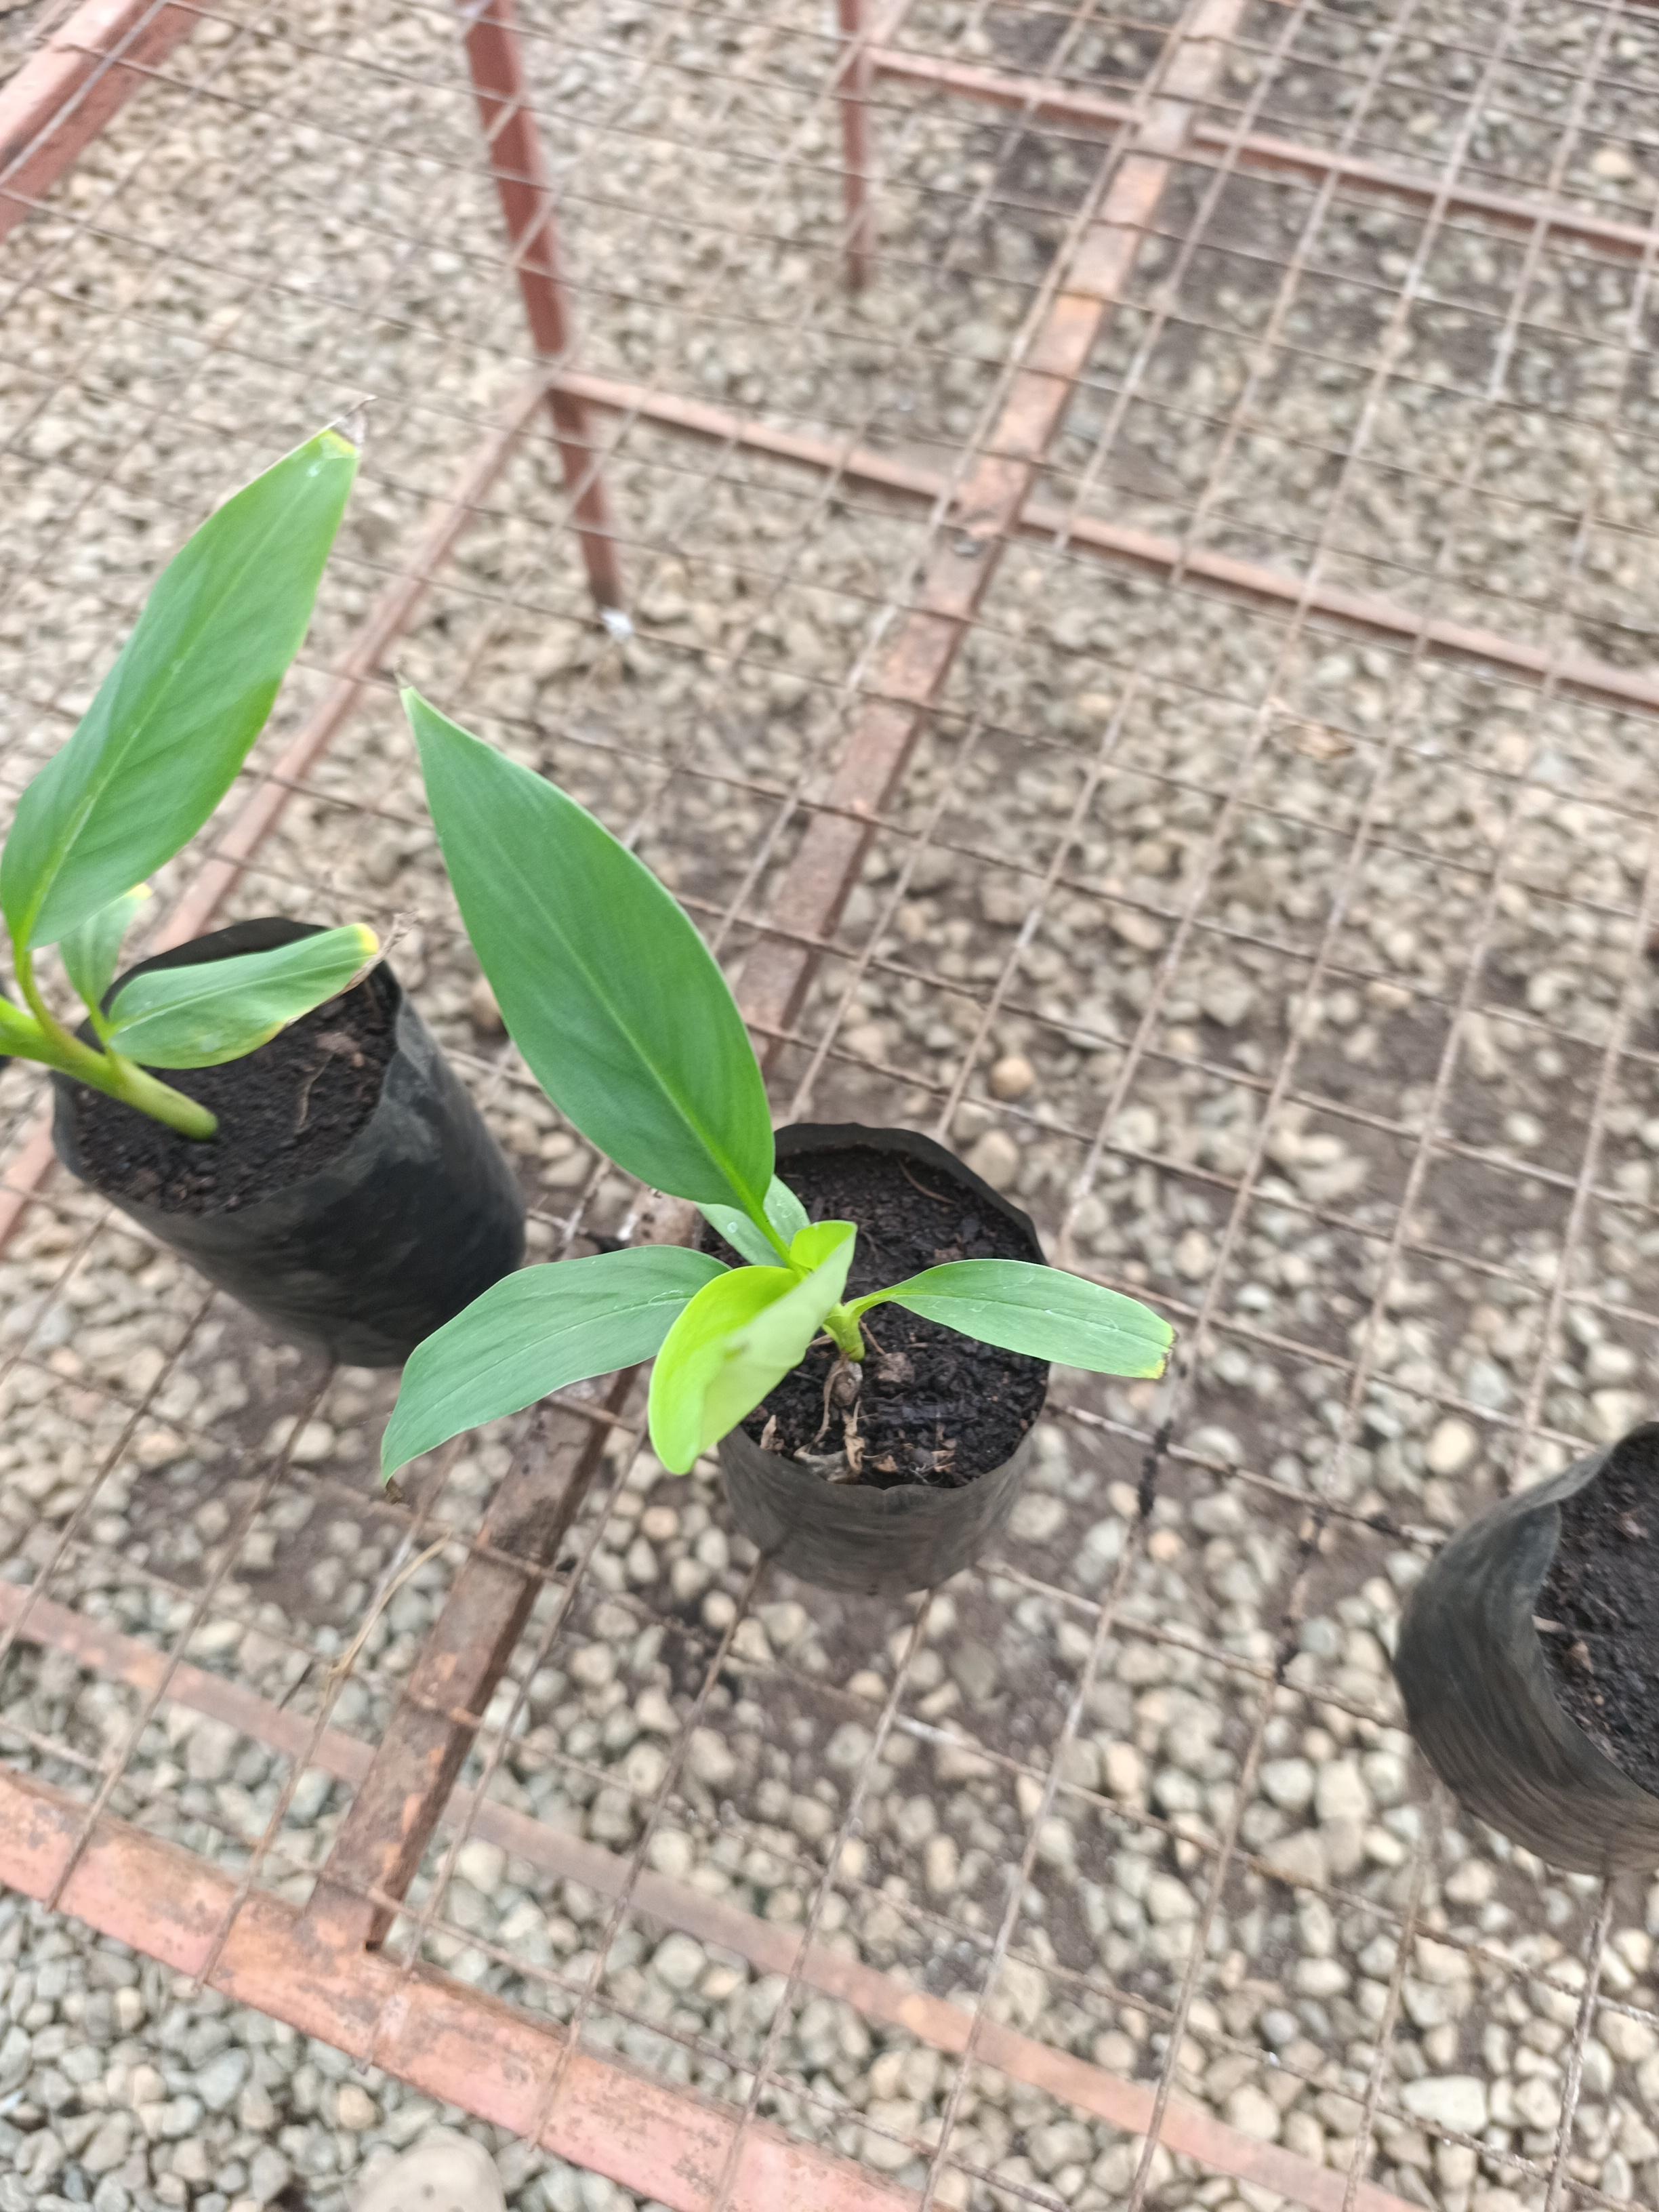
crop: banana
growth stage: vegetative
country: Tanzania
